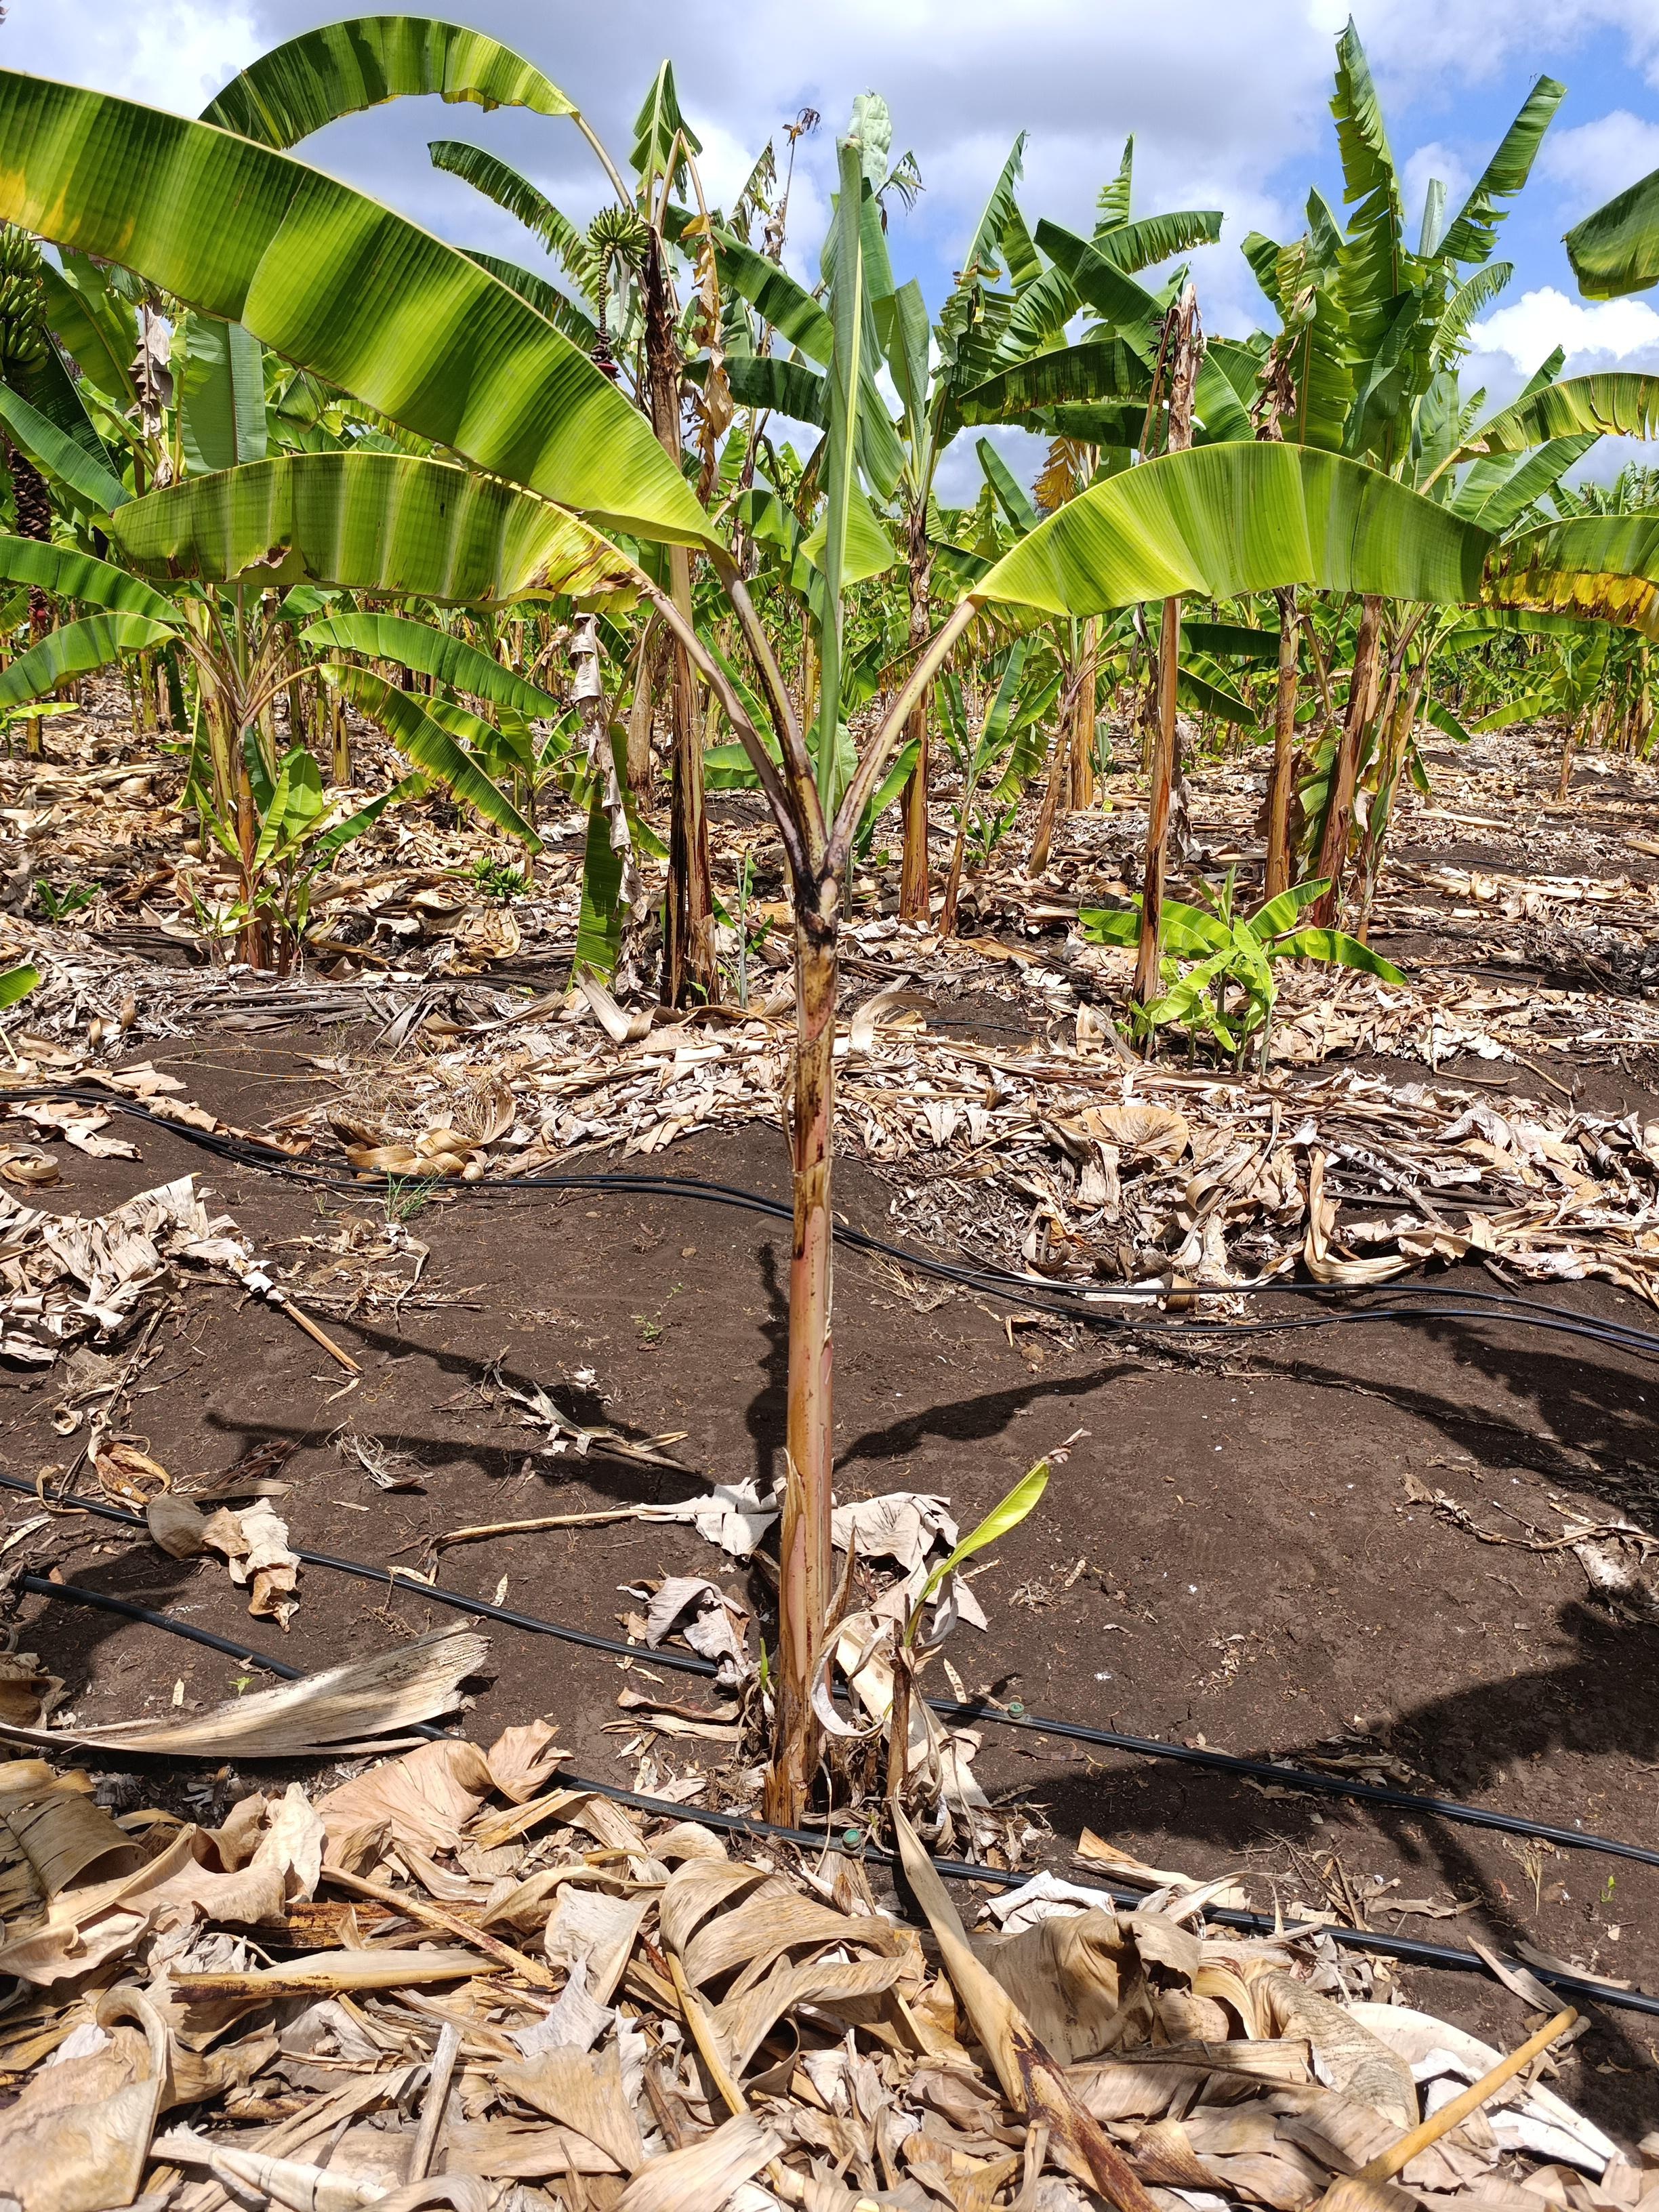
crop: banana
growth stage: vegetative
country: Tanzania
